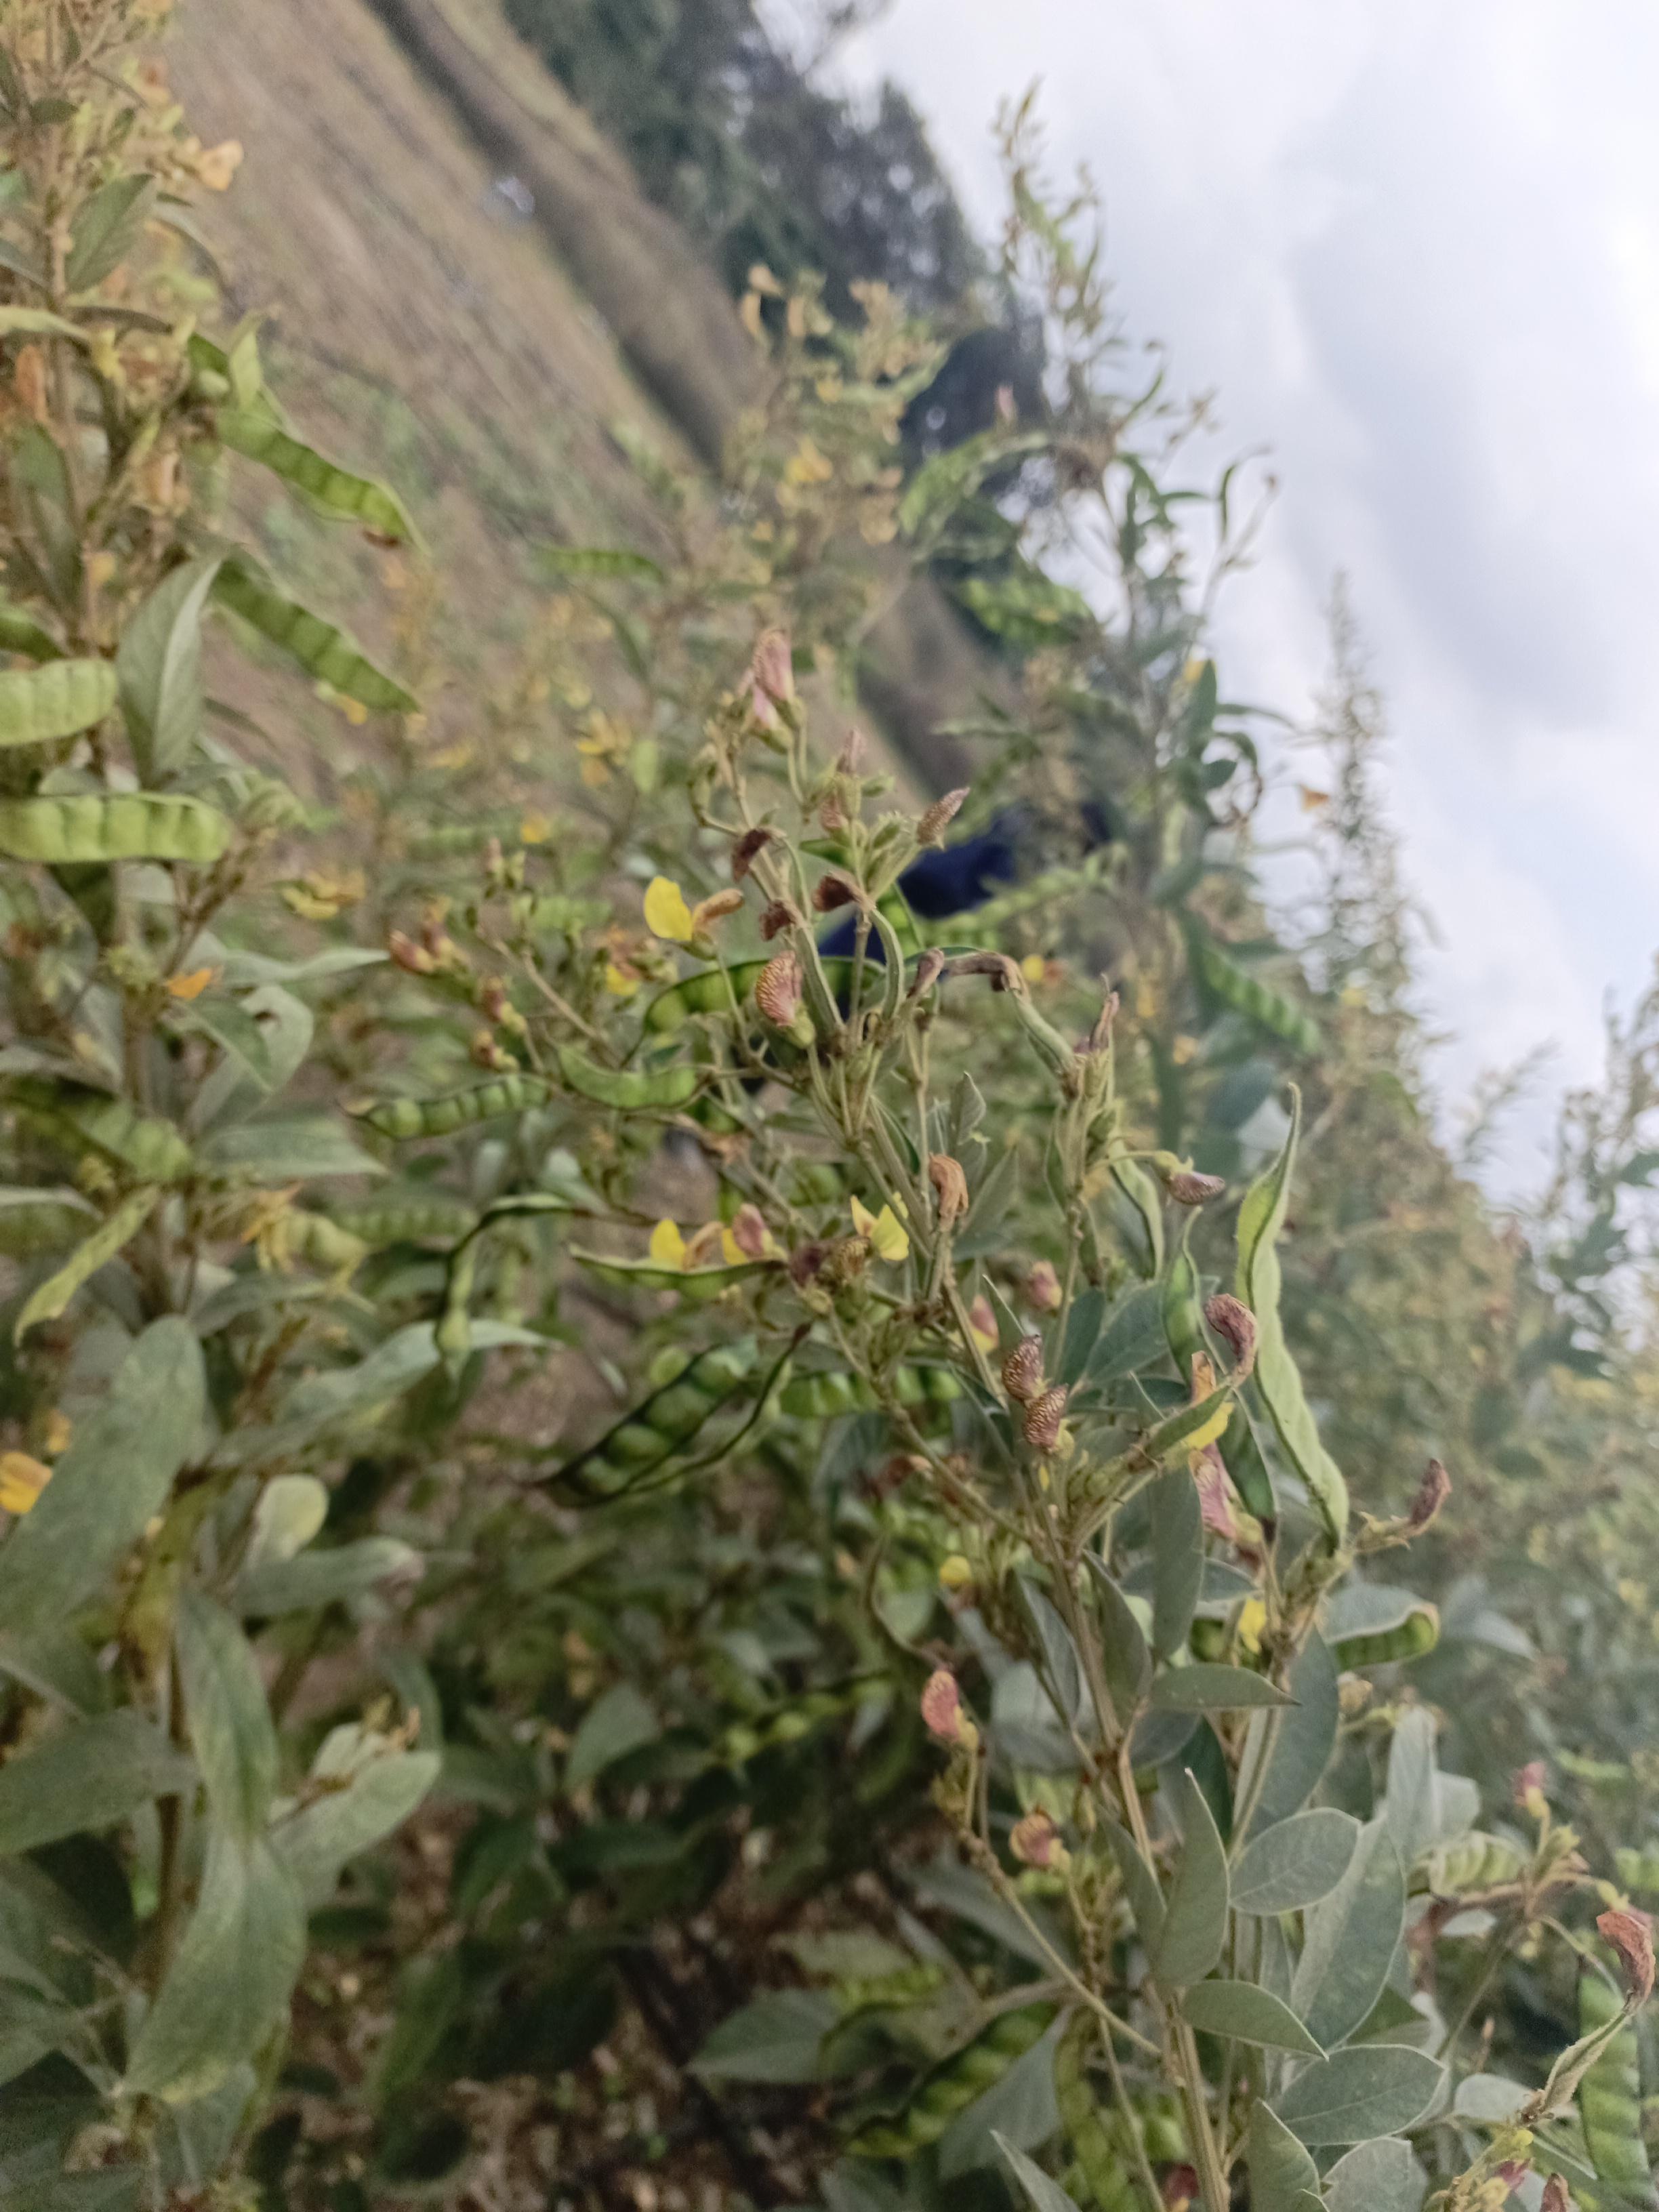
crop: sweet potato
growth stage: flowering
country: Tanzania
